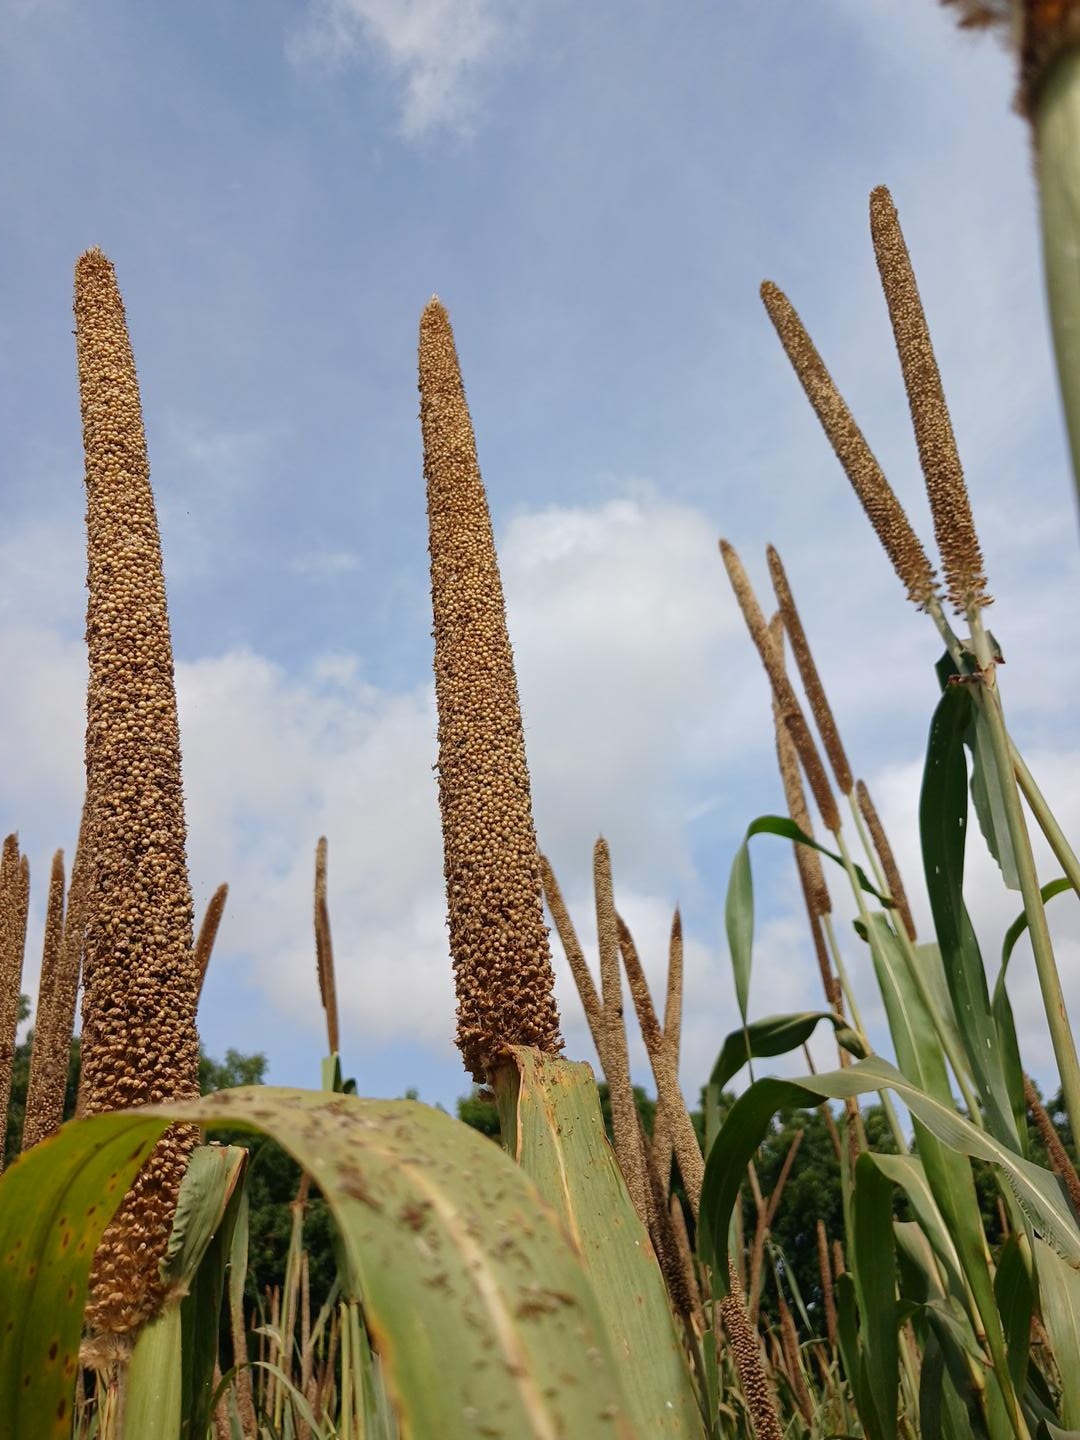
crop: pearl millet
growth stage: maturity
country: Senegal
